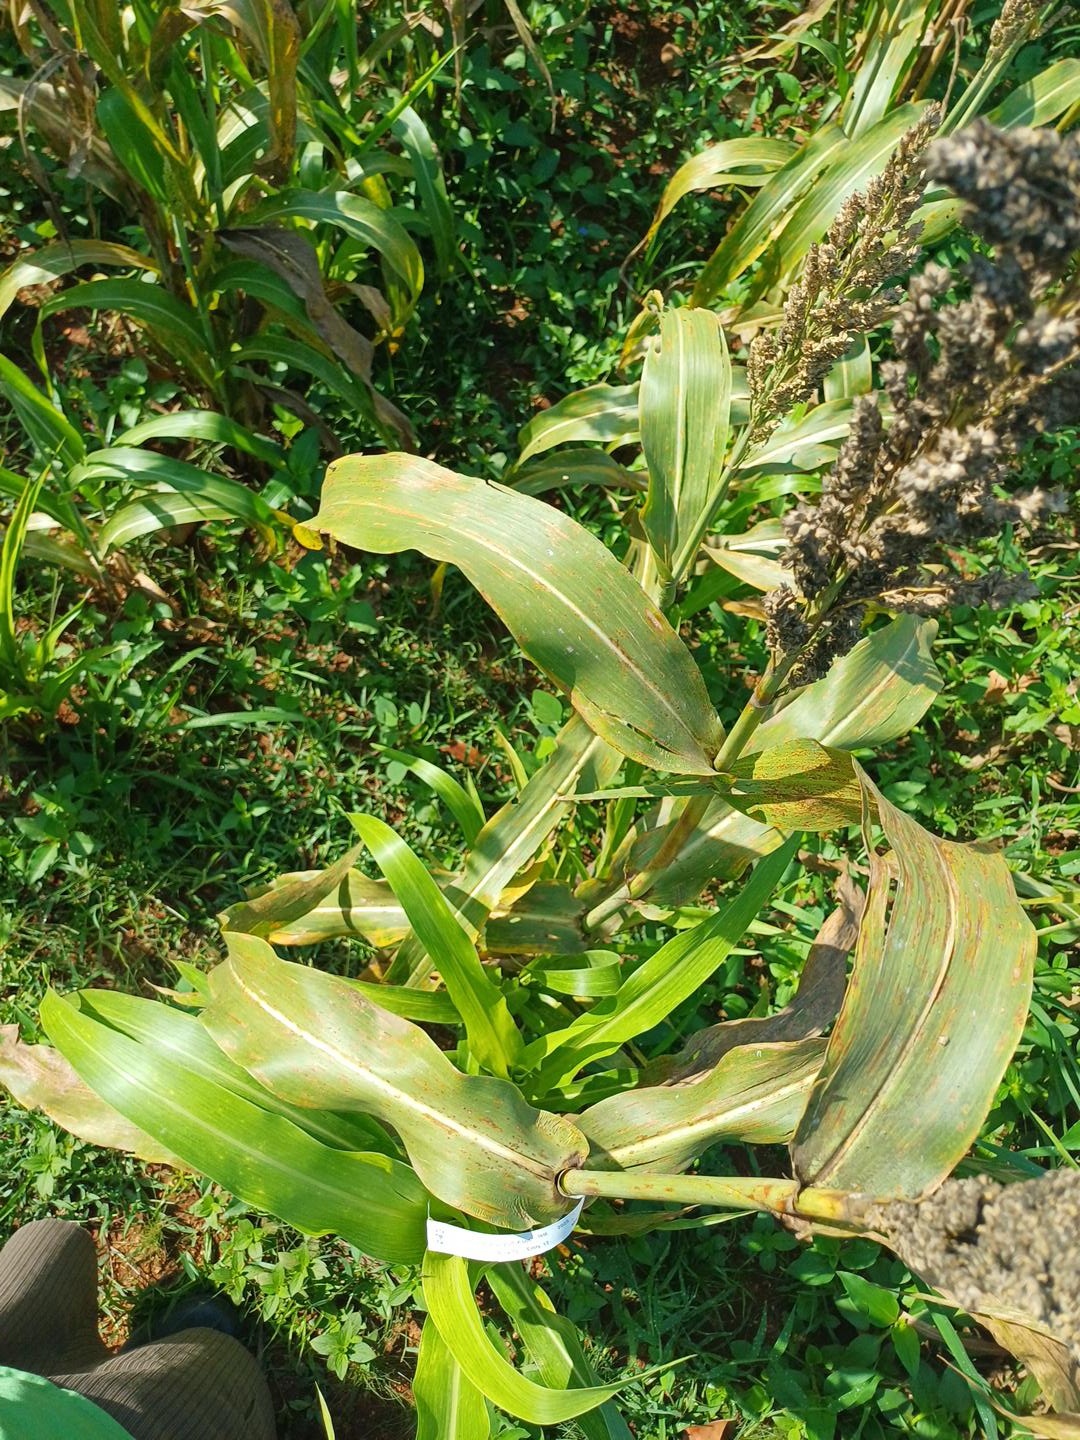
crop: sorghum
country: Kenya
